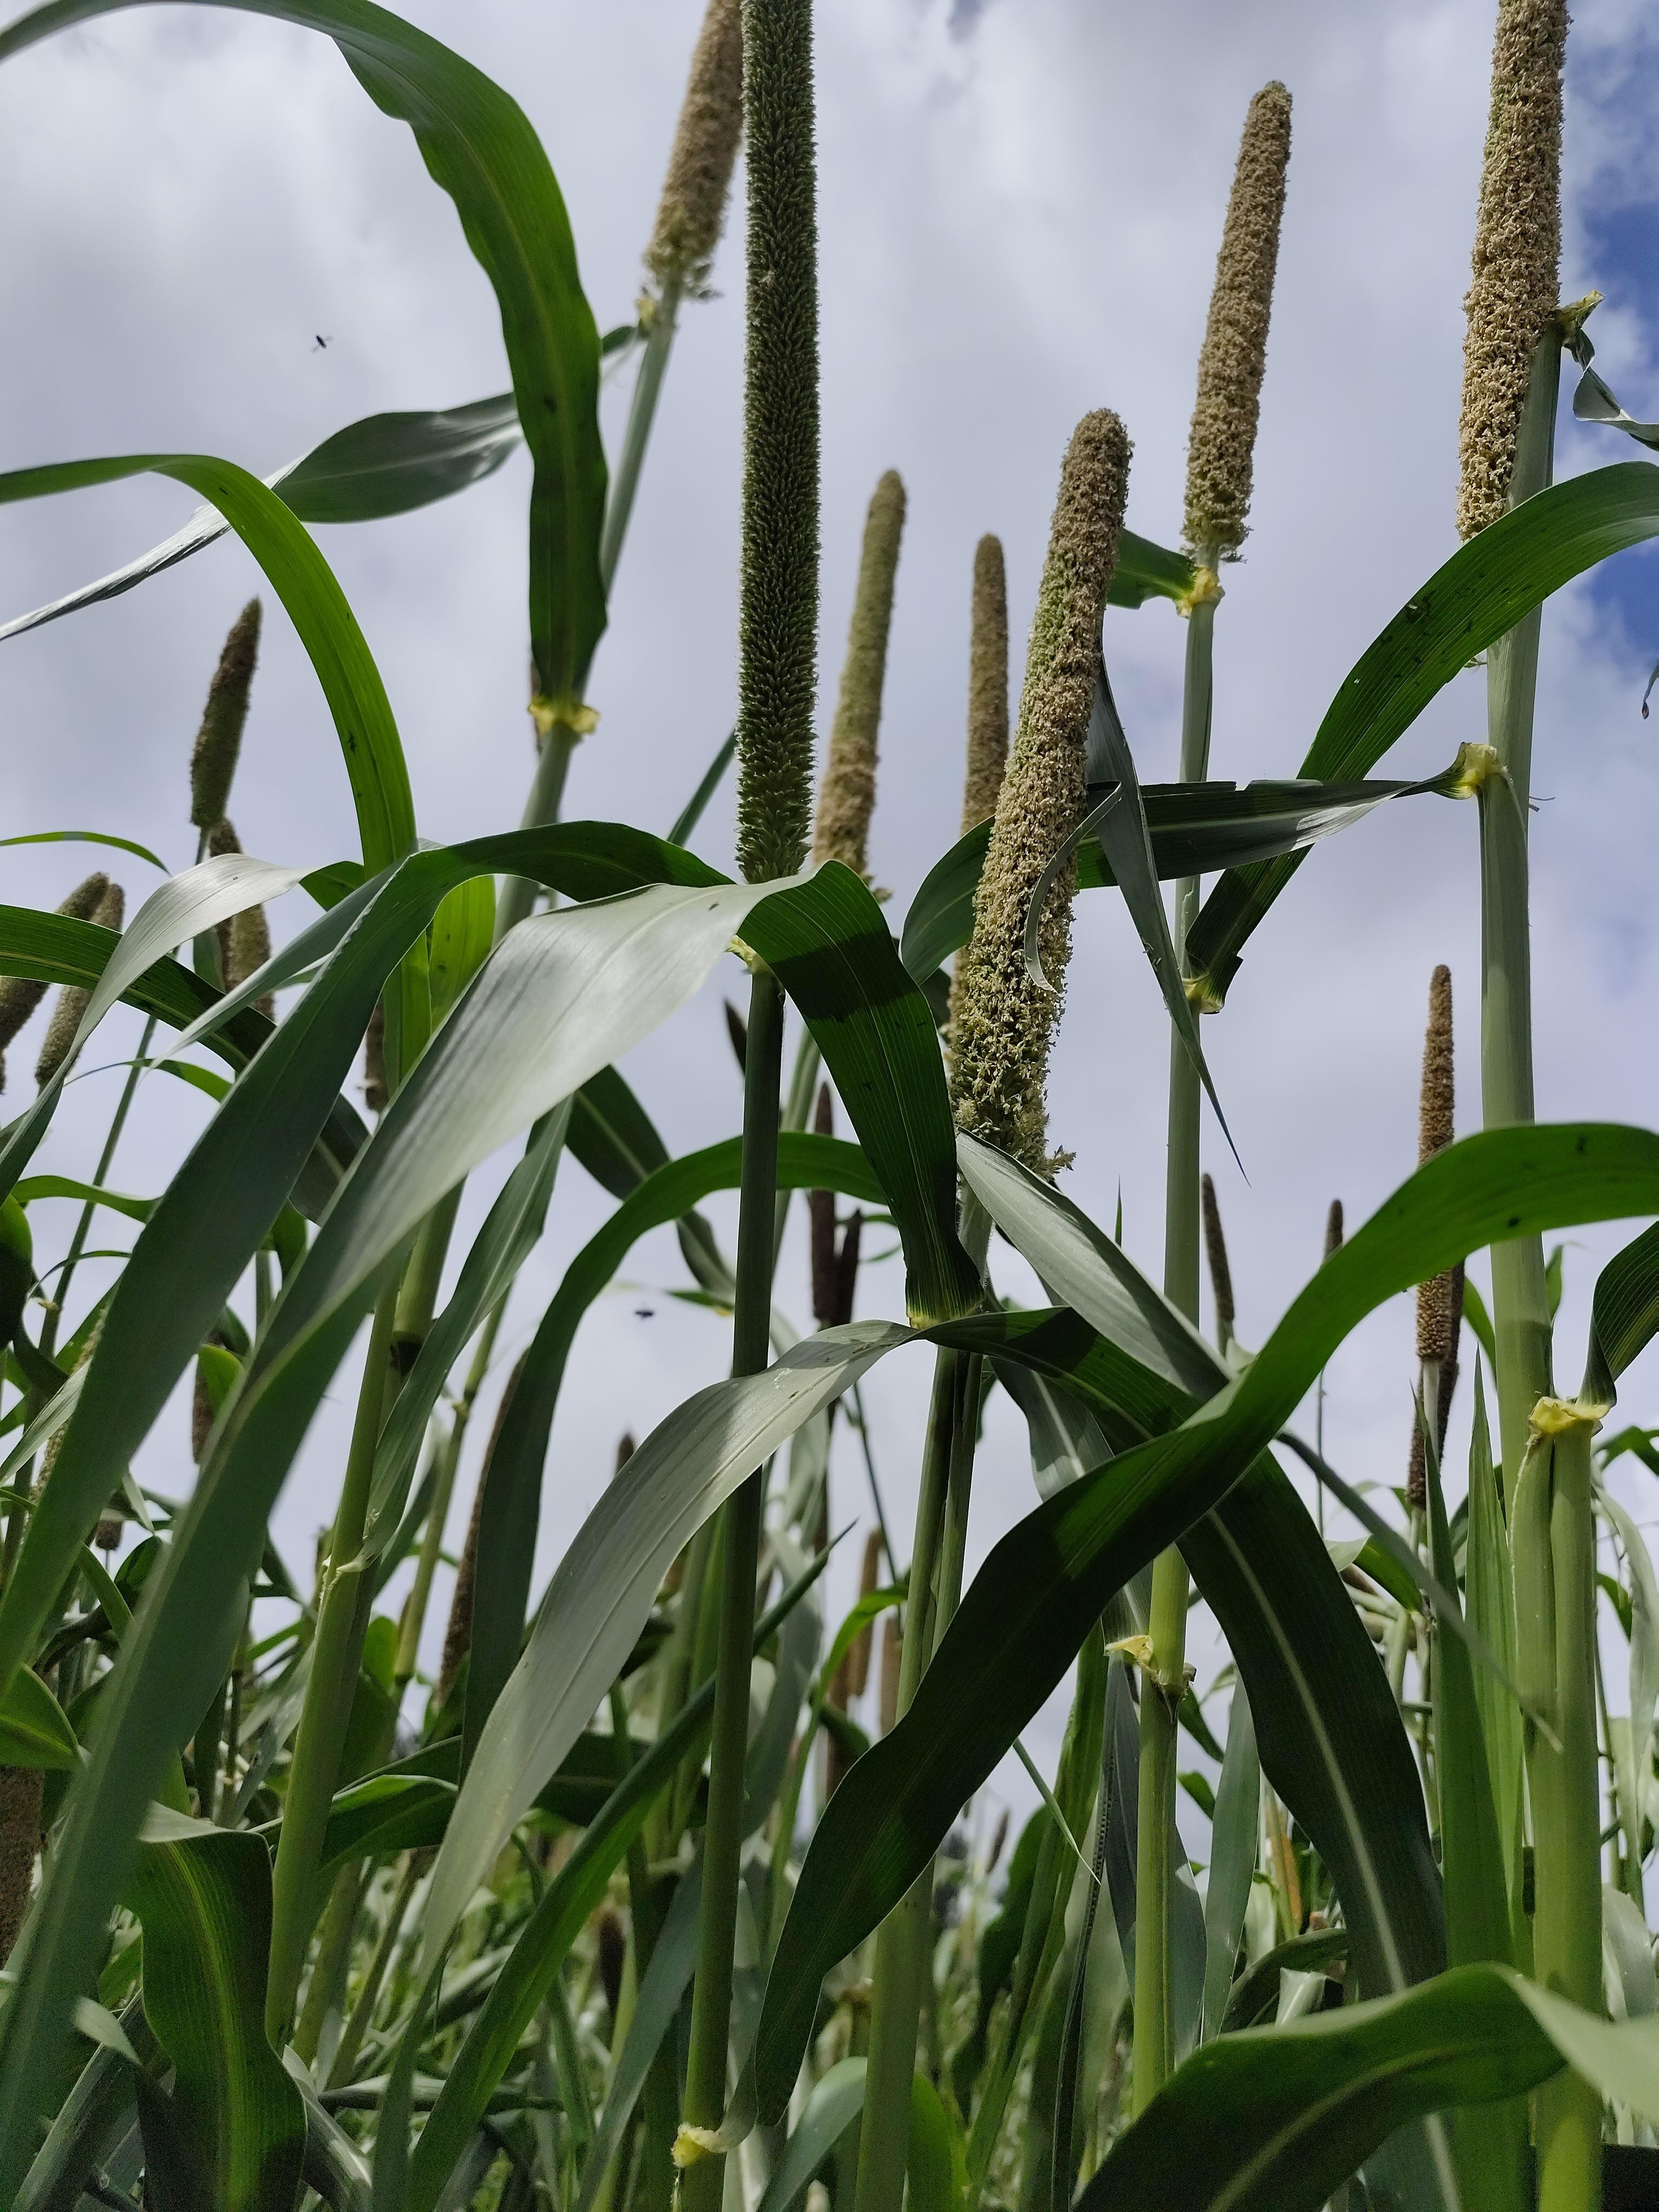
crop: pearl millet
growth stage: heading tuber
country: Tanzania
